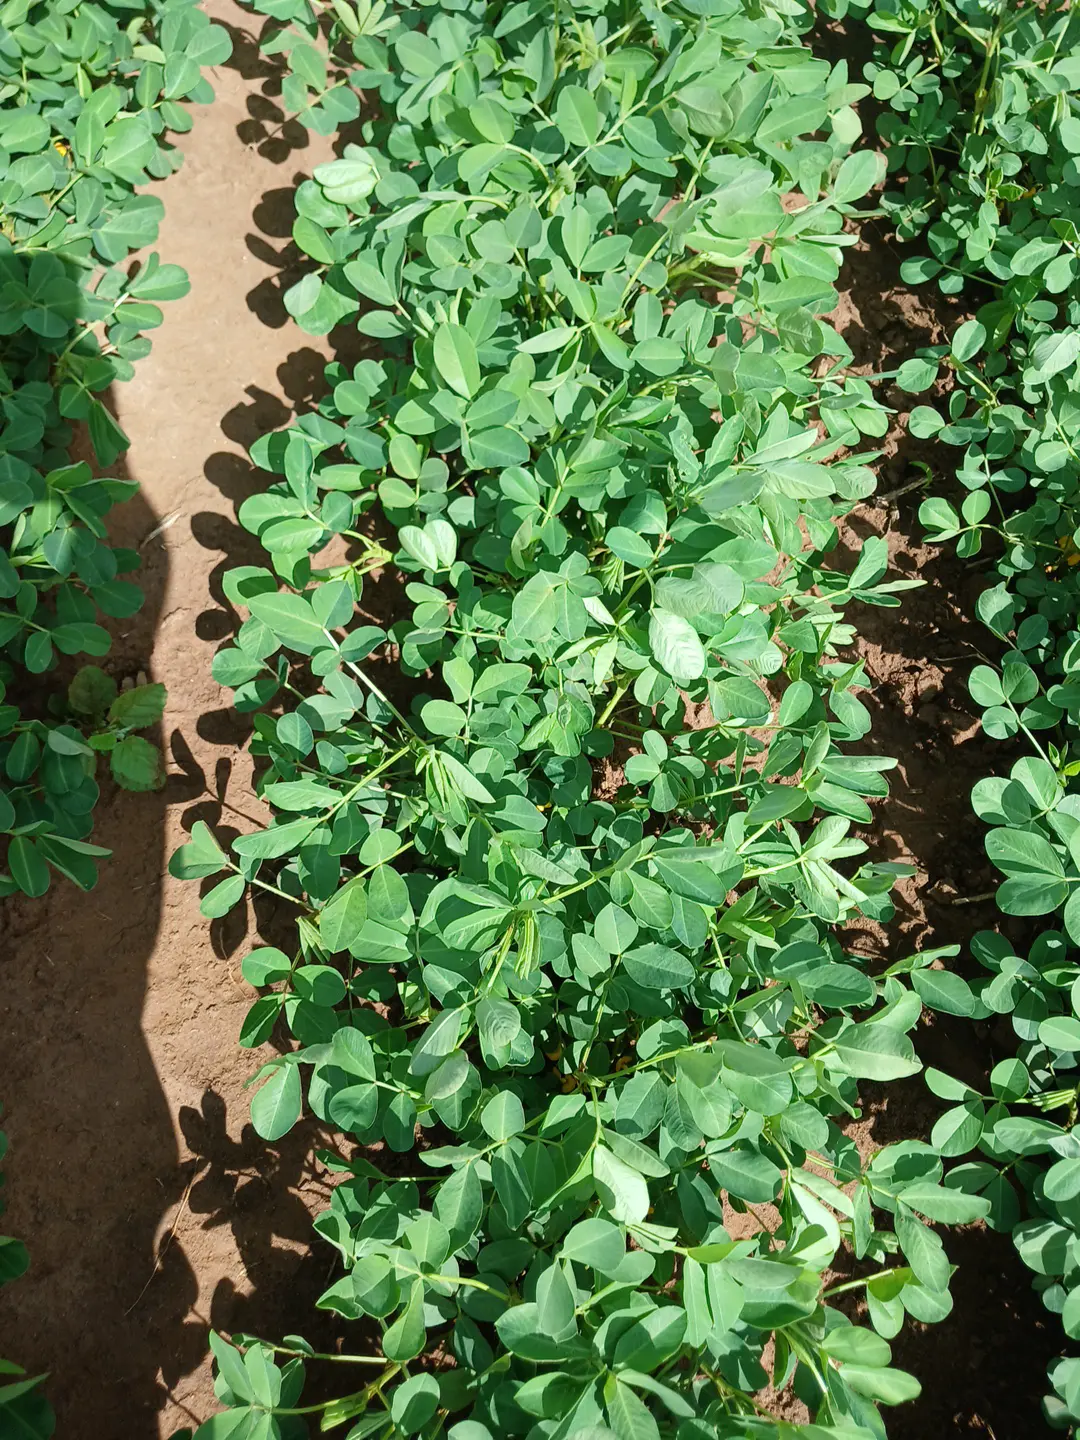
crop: groundnut
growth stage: flowering
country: Kenya
